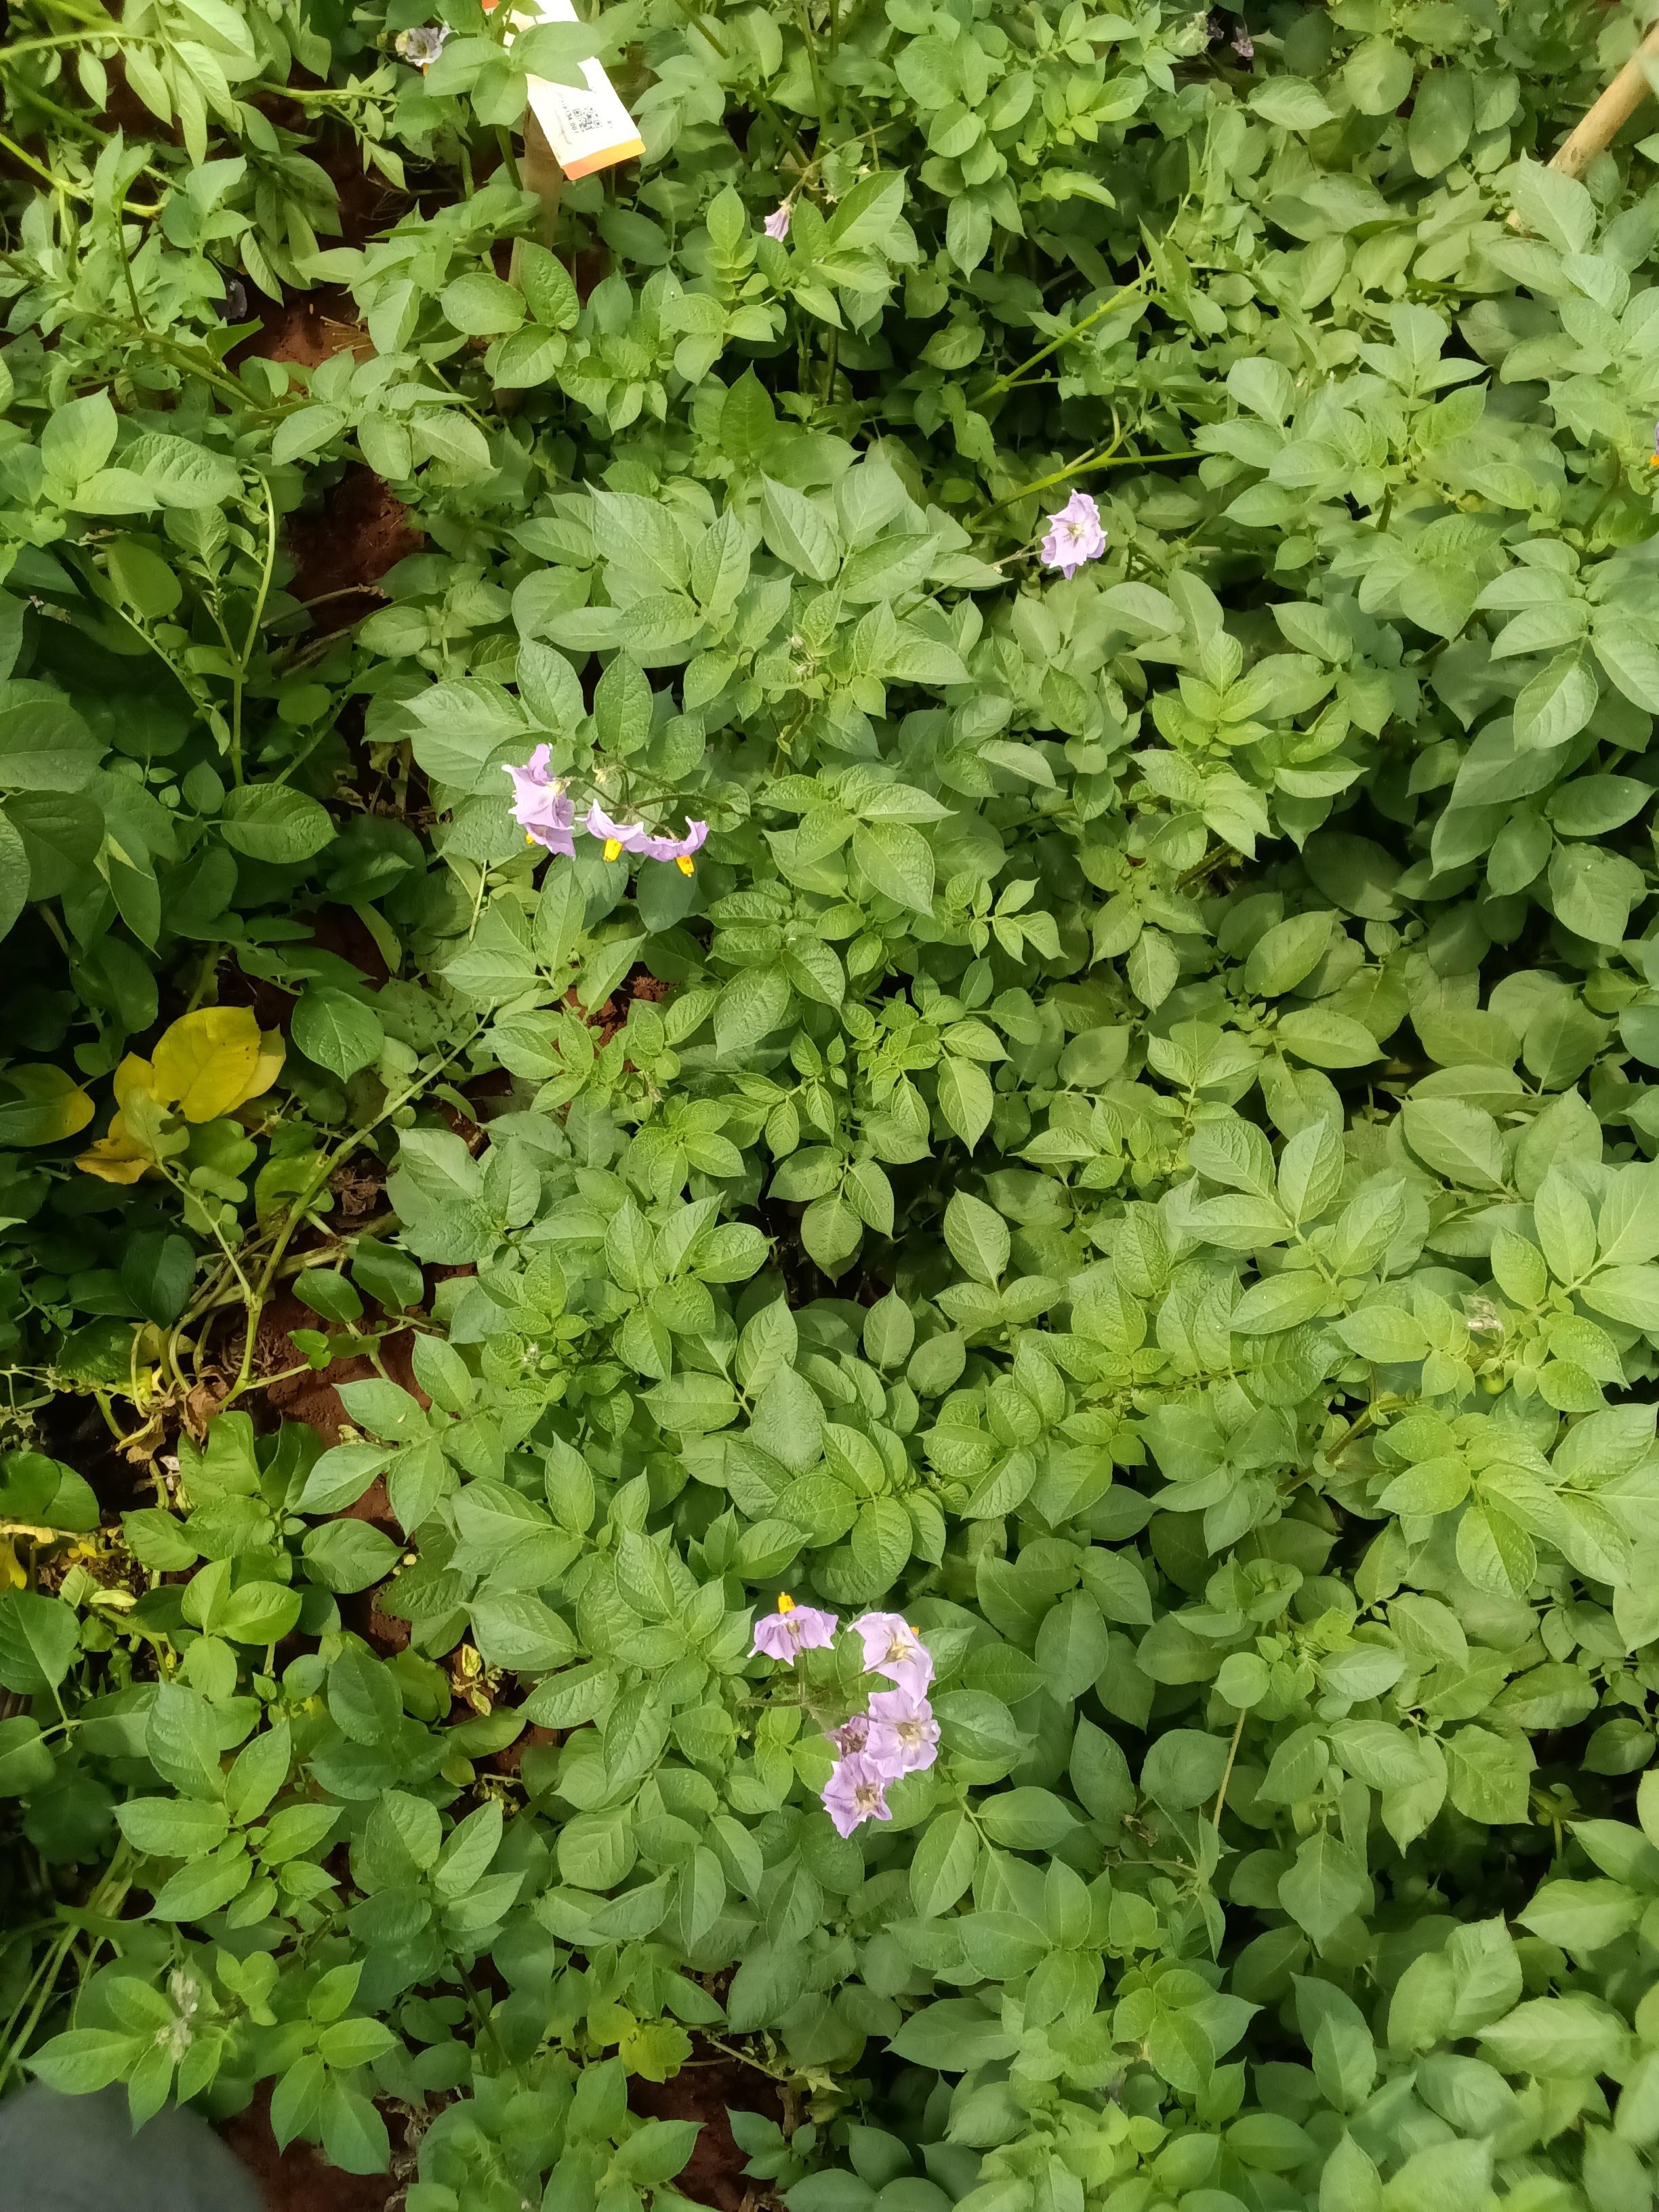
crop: potato
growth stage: maturity
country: Kenya
